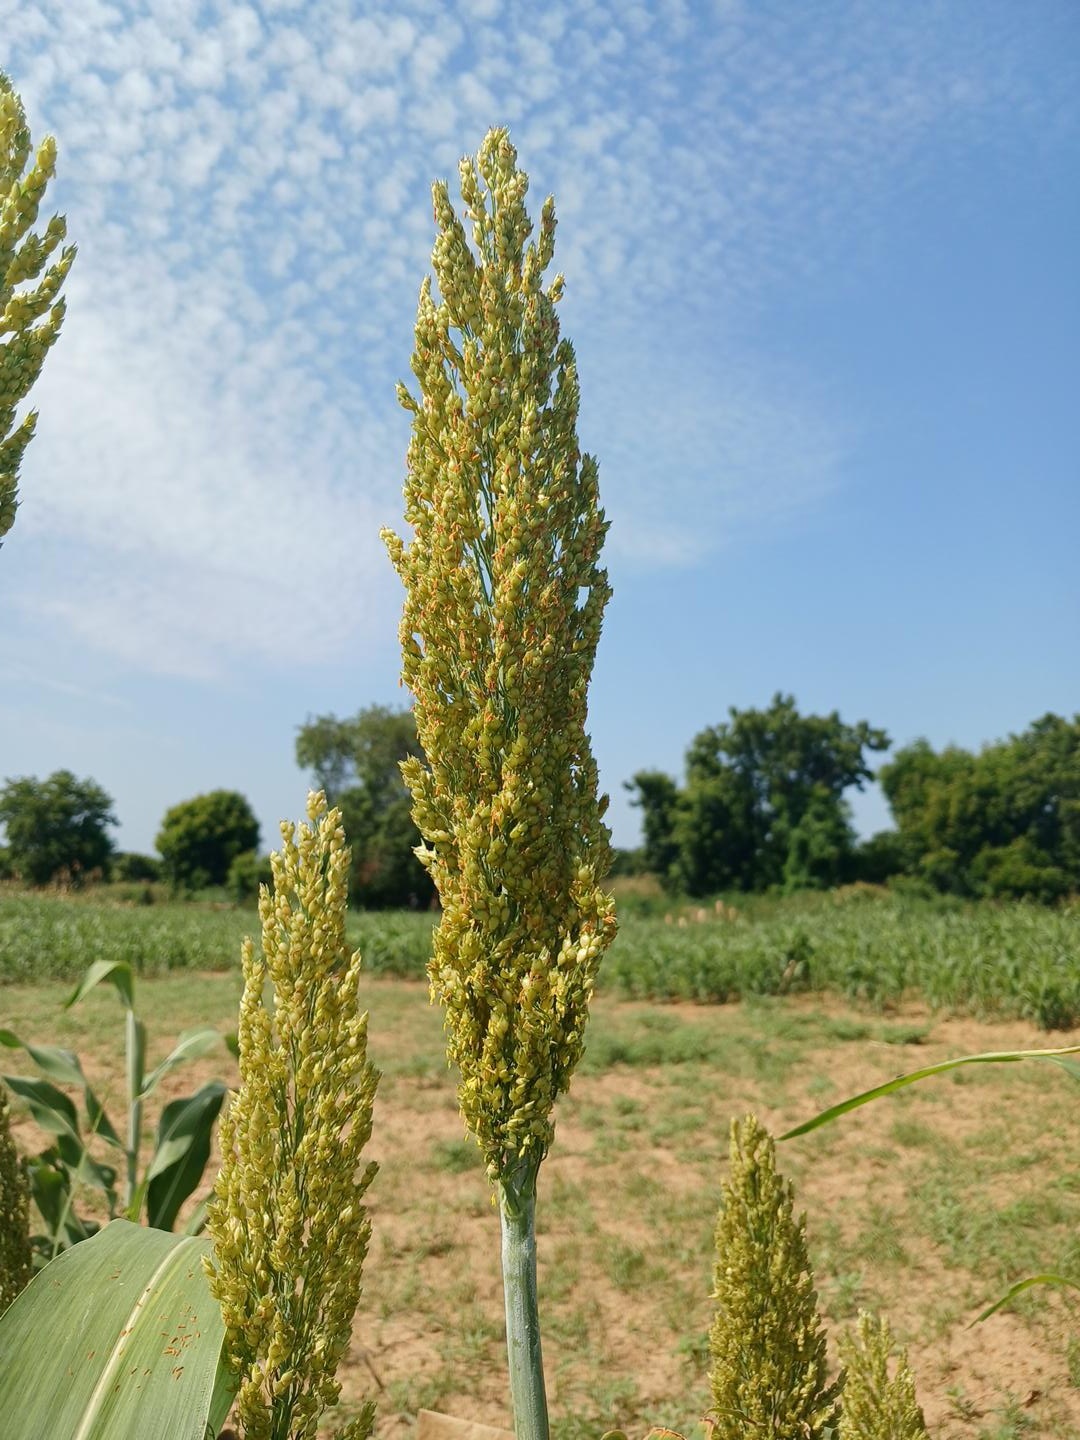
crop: sorghum
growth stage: filling grain
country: Senegal
